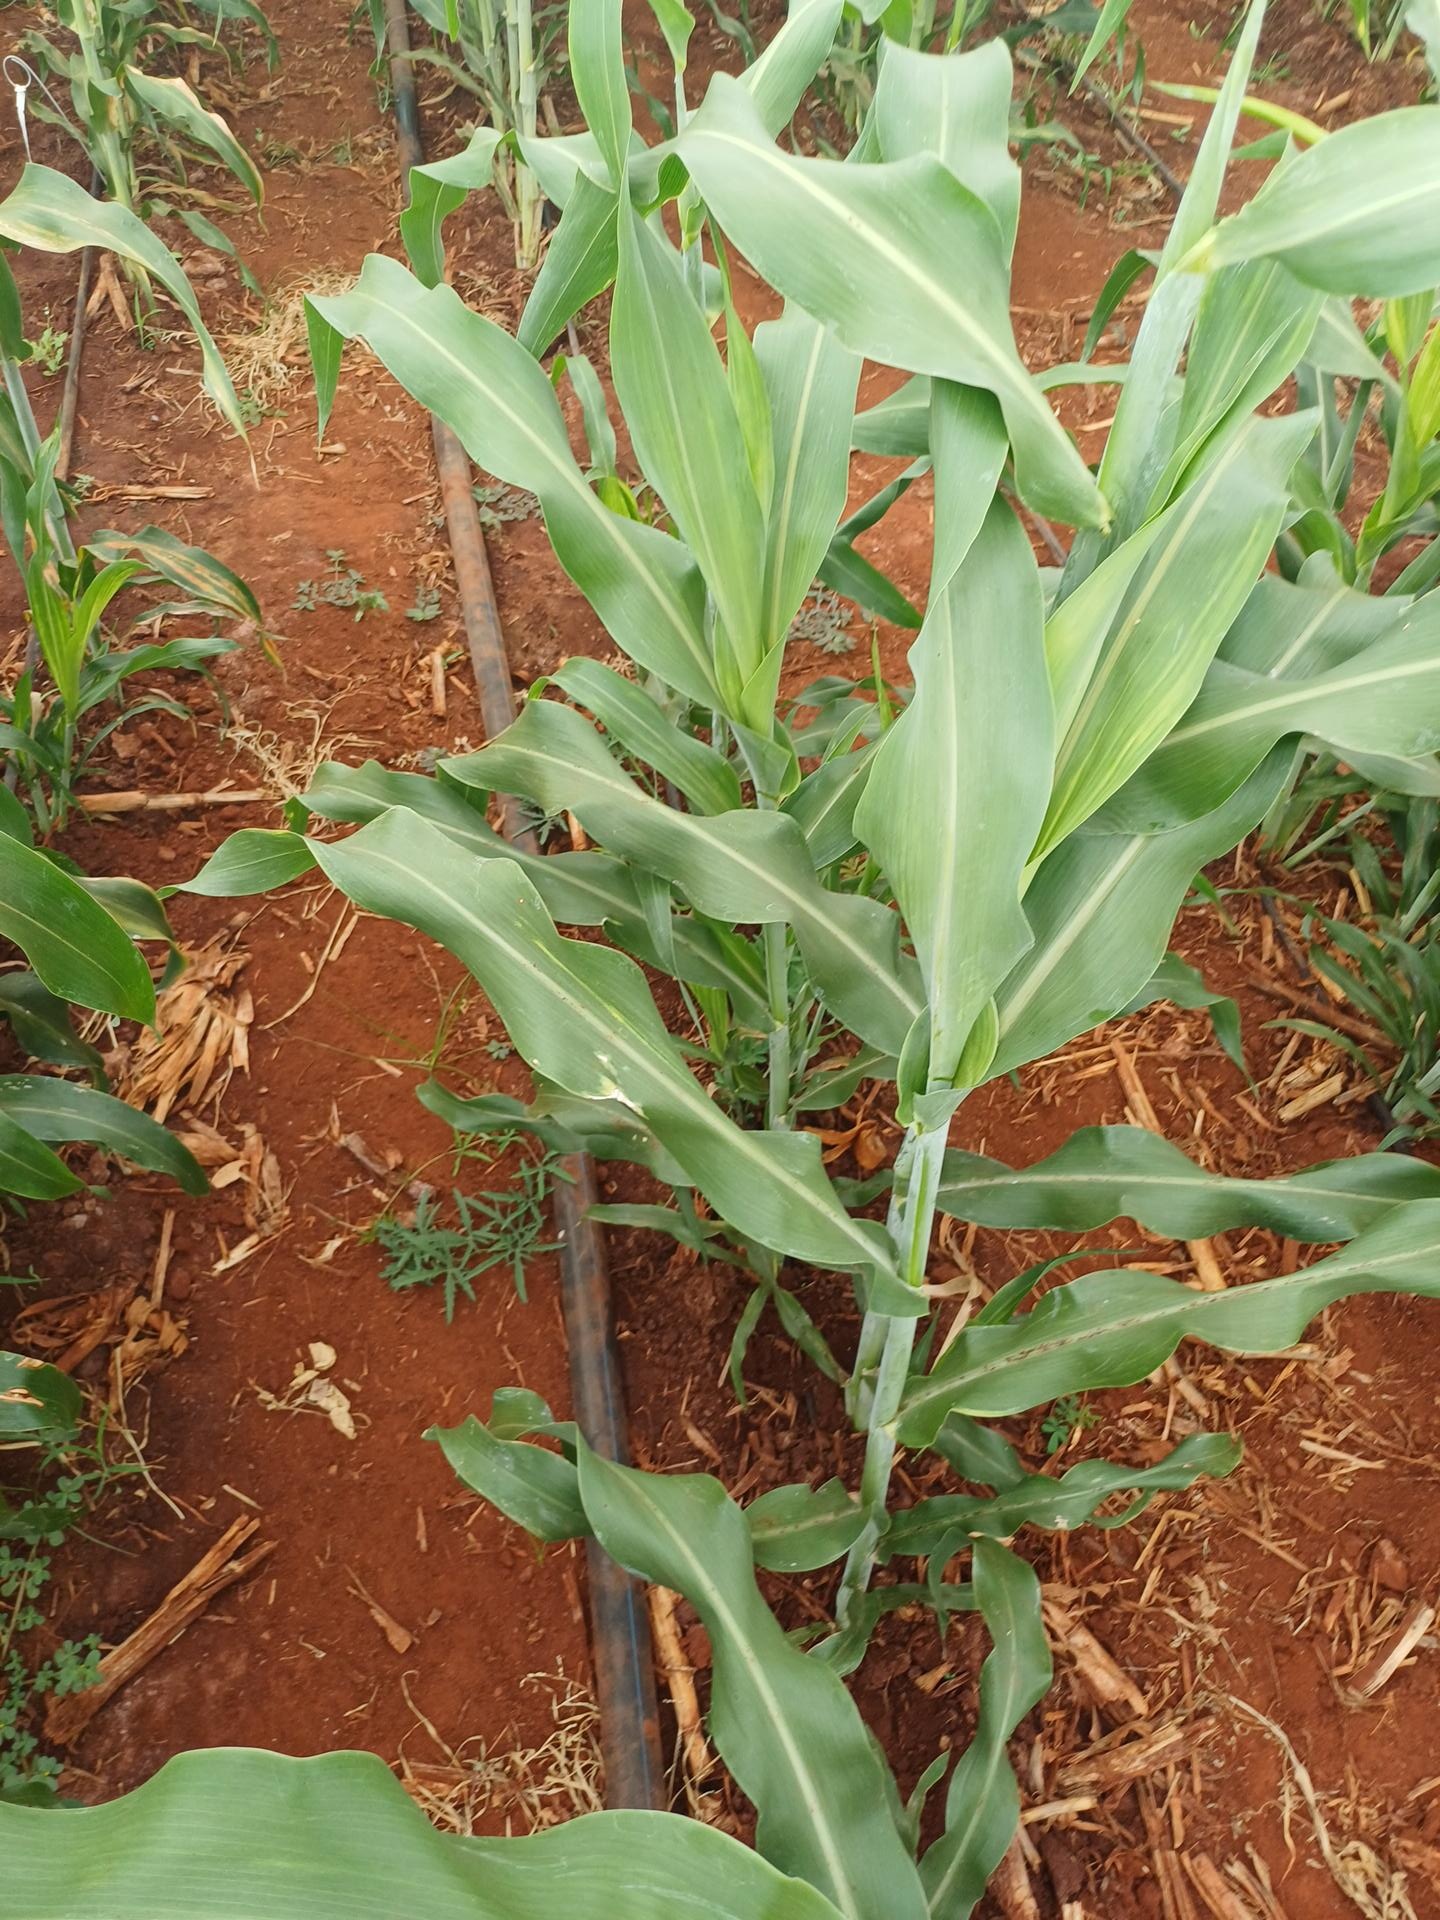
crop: sorghum
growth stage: heading tuber
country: Kenya
